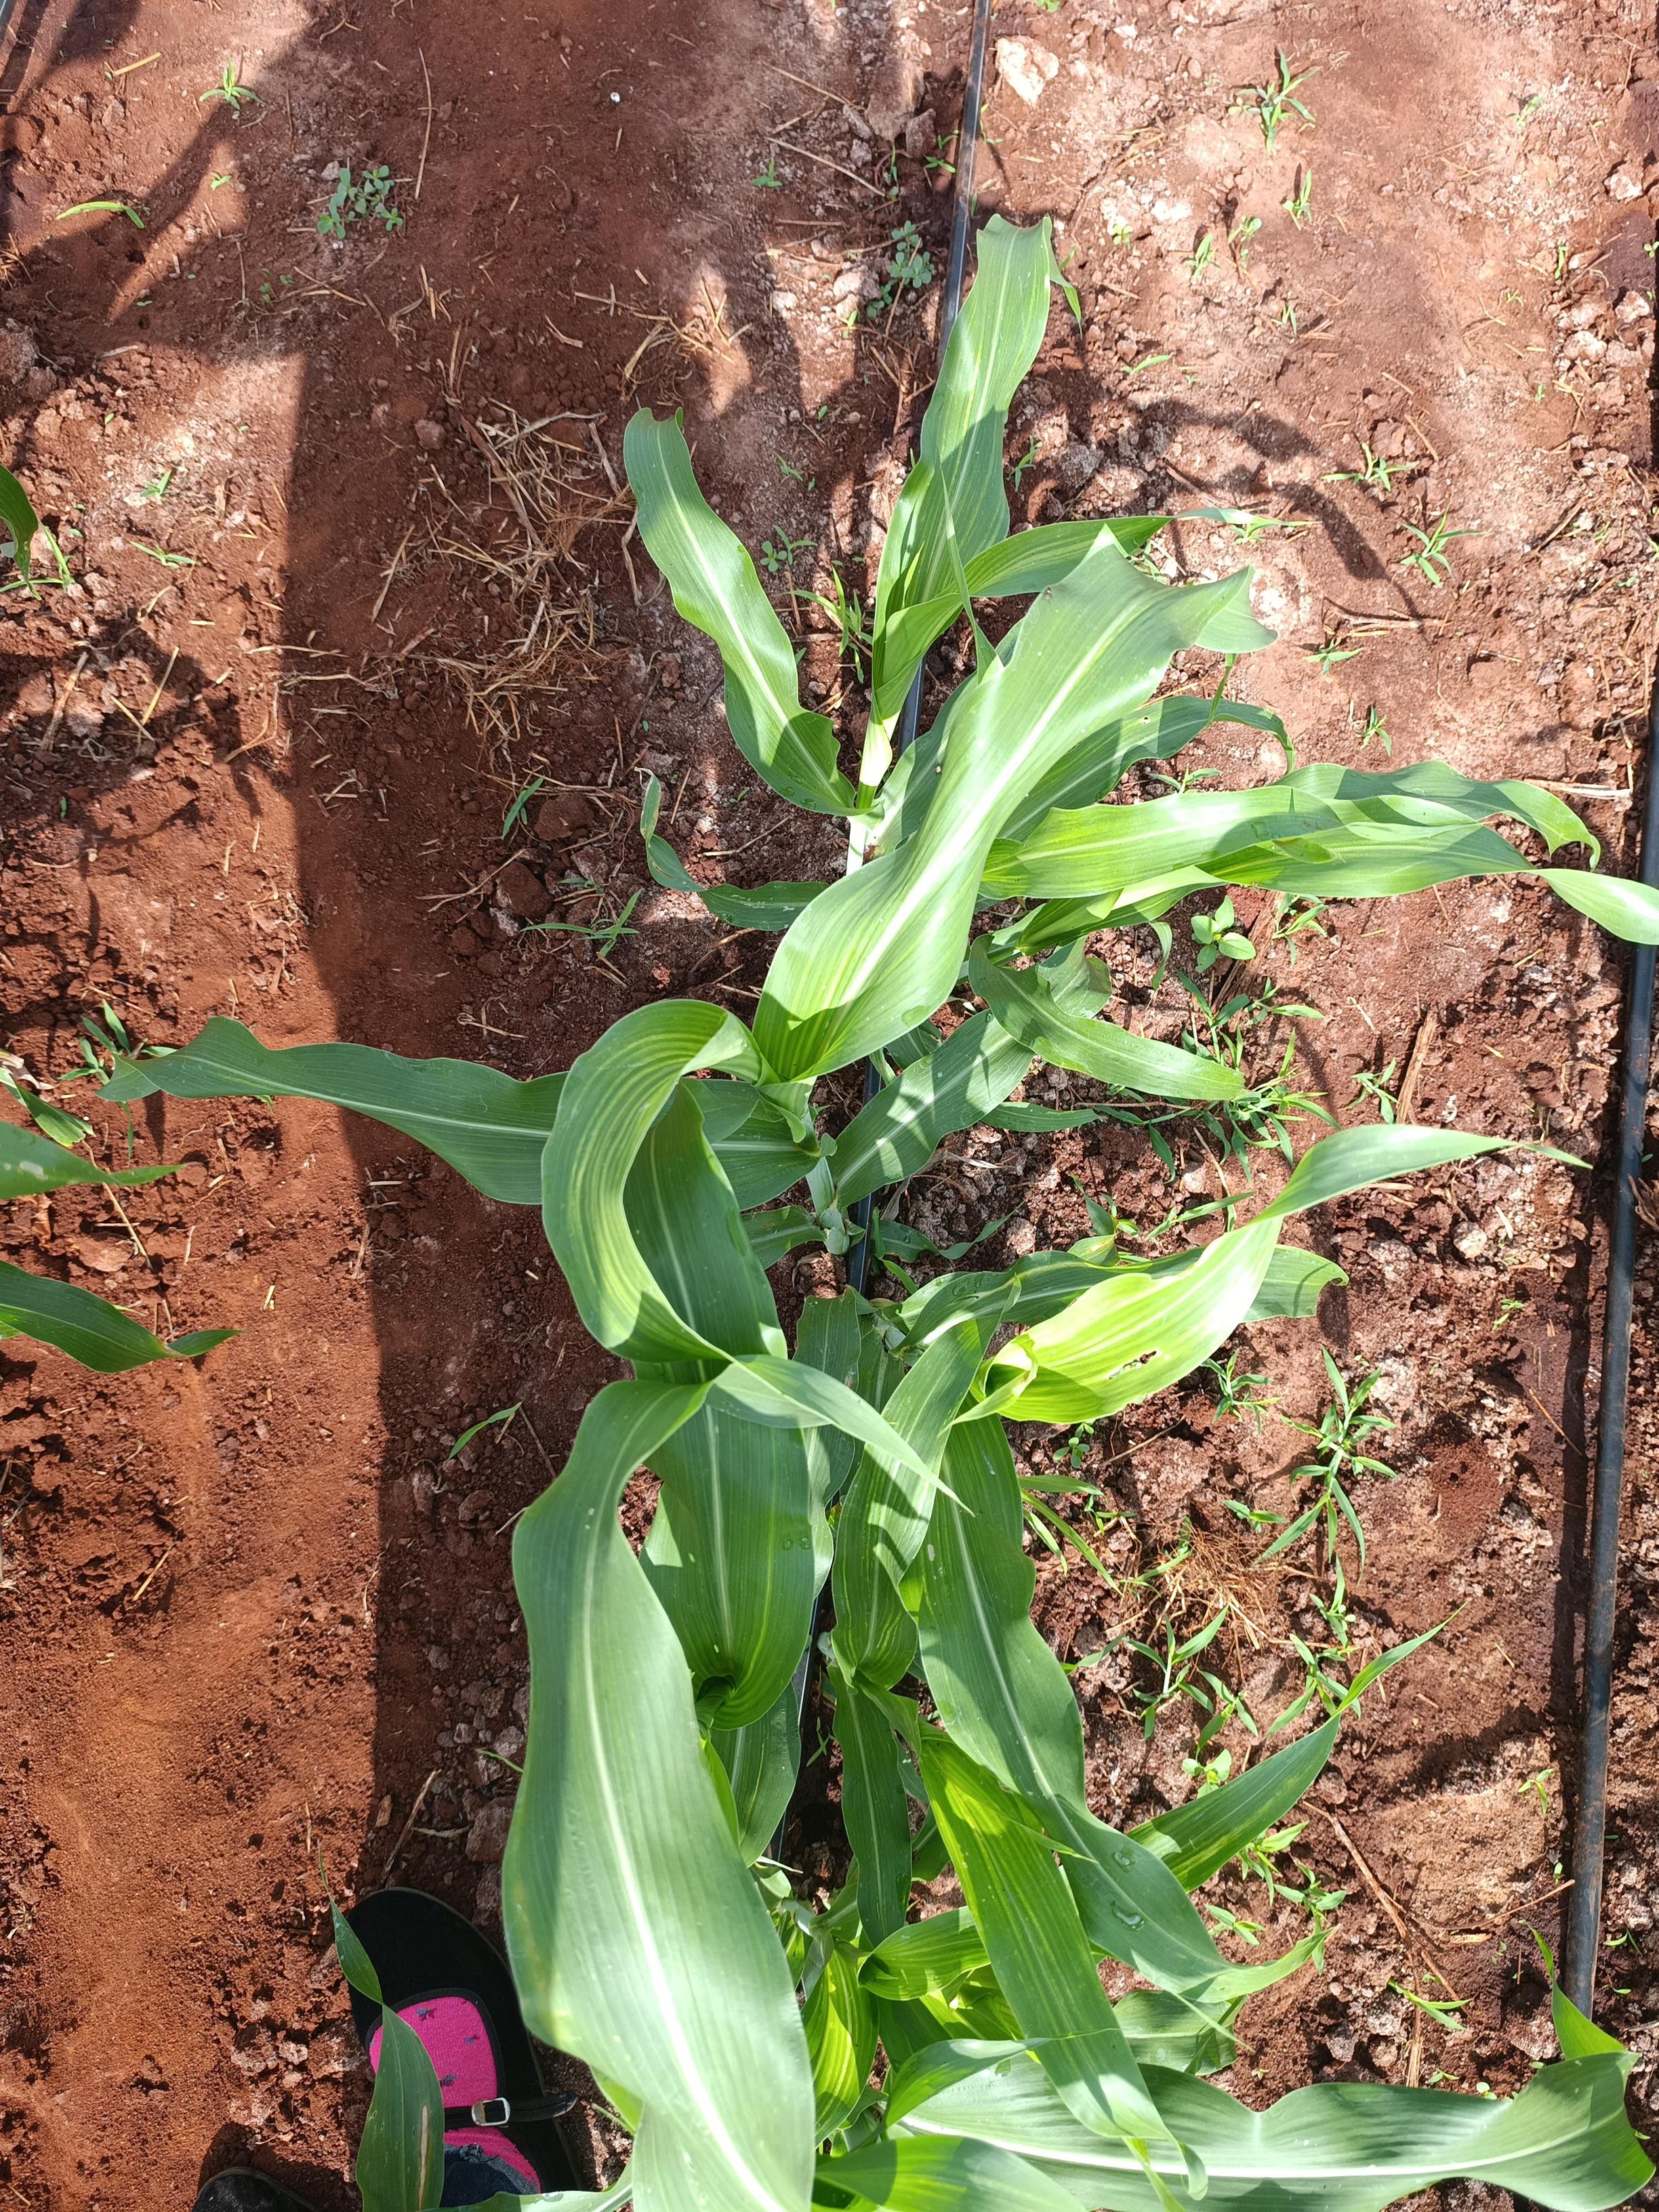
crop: sorghum
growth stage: elongation stem
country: Kenya
